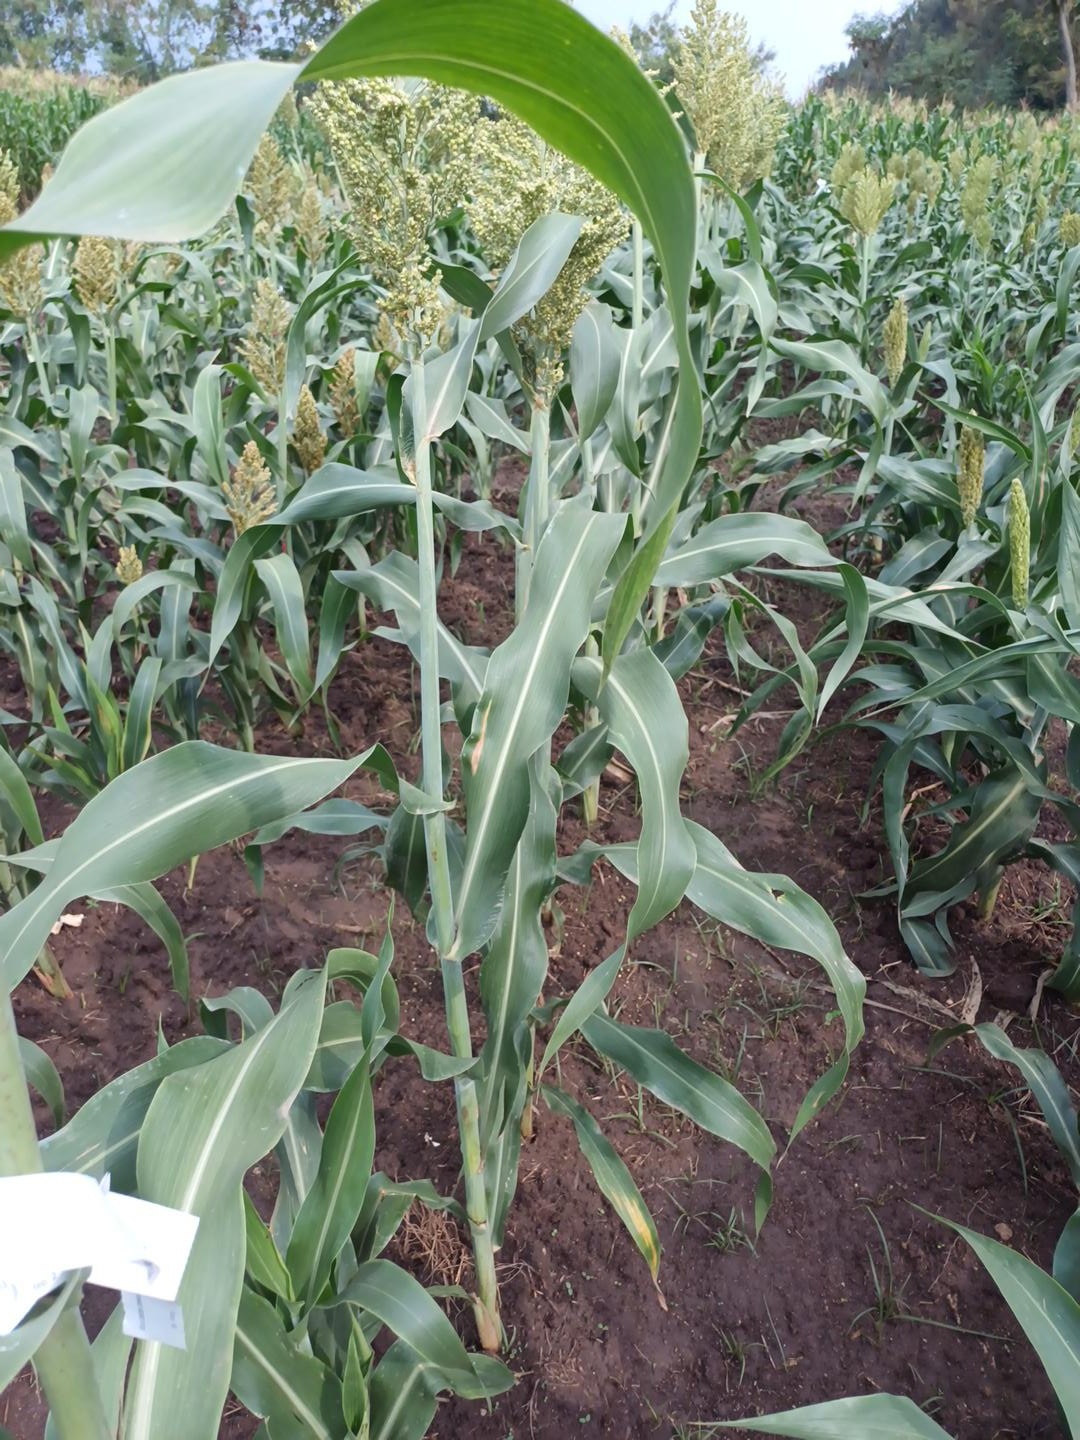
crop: sorghum
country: Kenya
